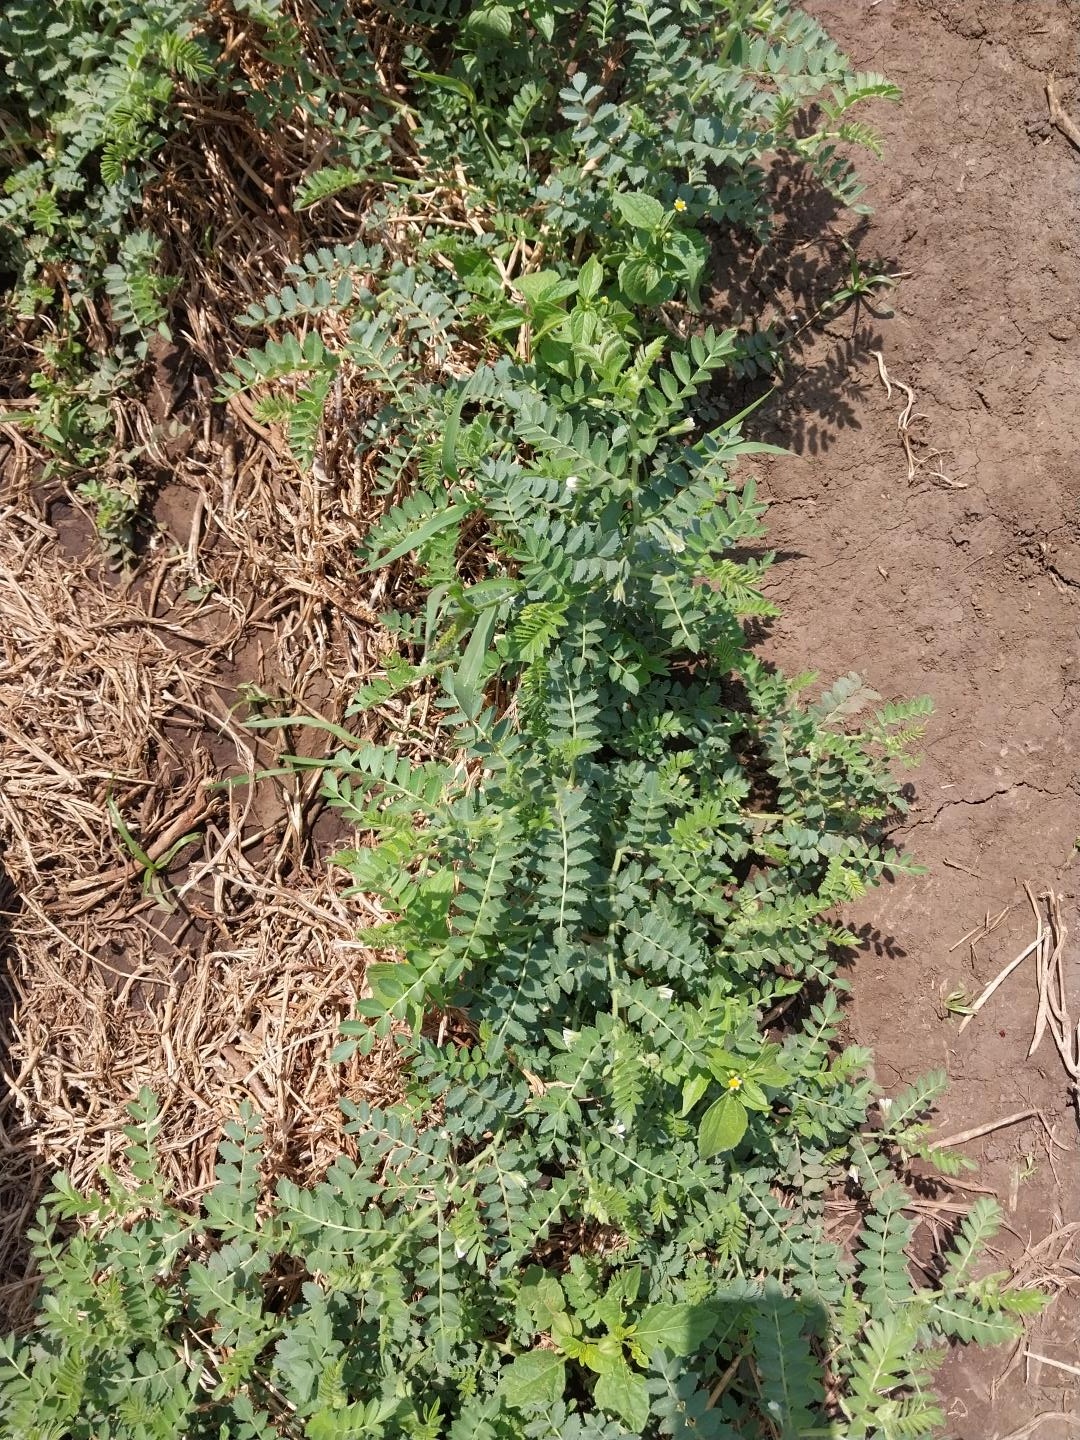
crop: chickpea
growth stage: flowering
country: Tanzania
